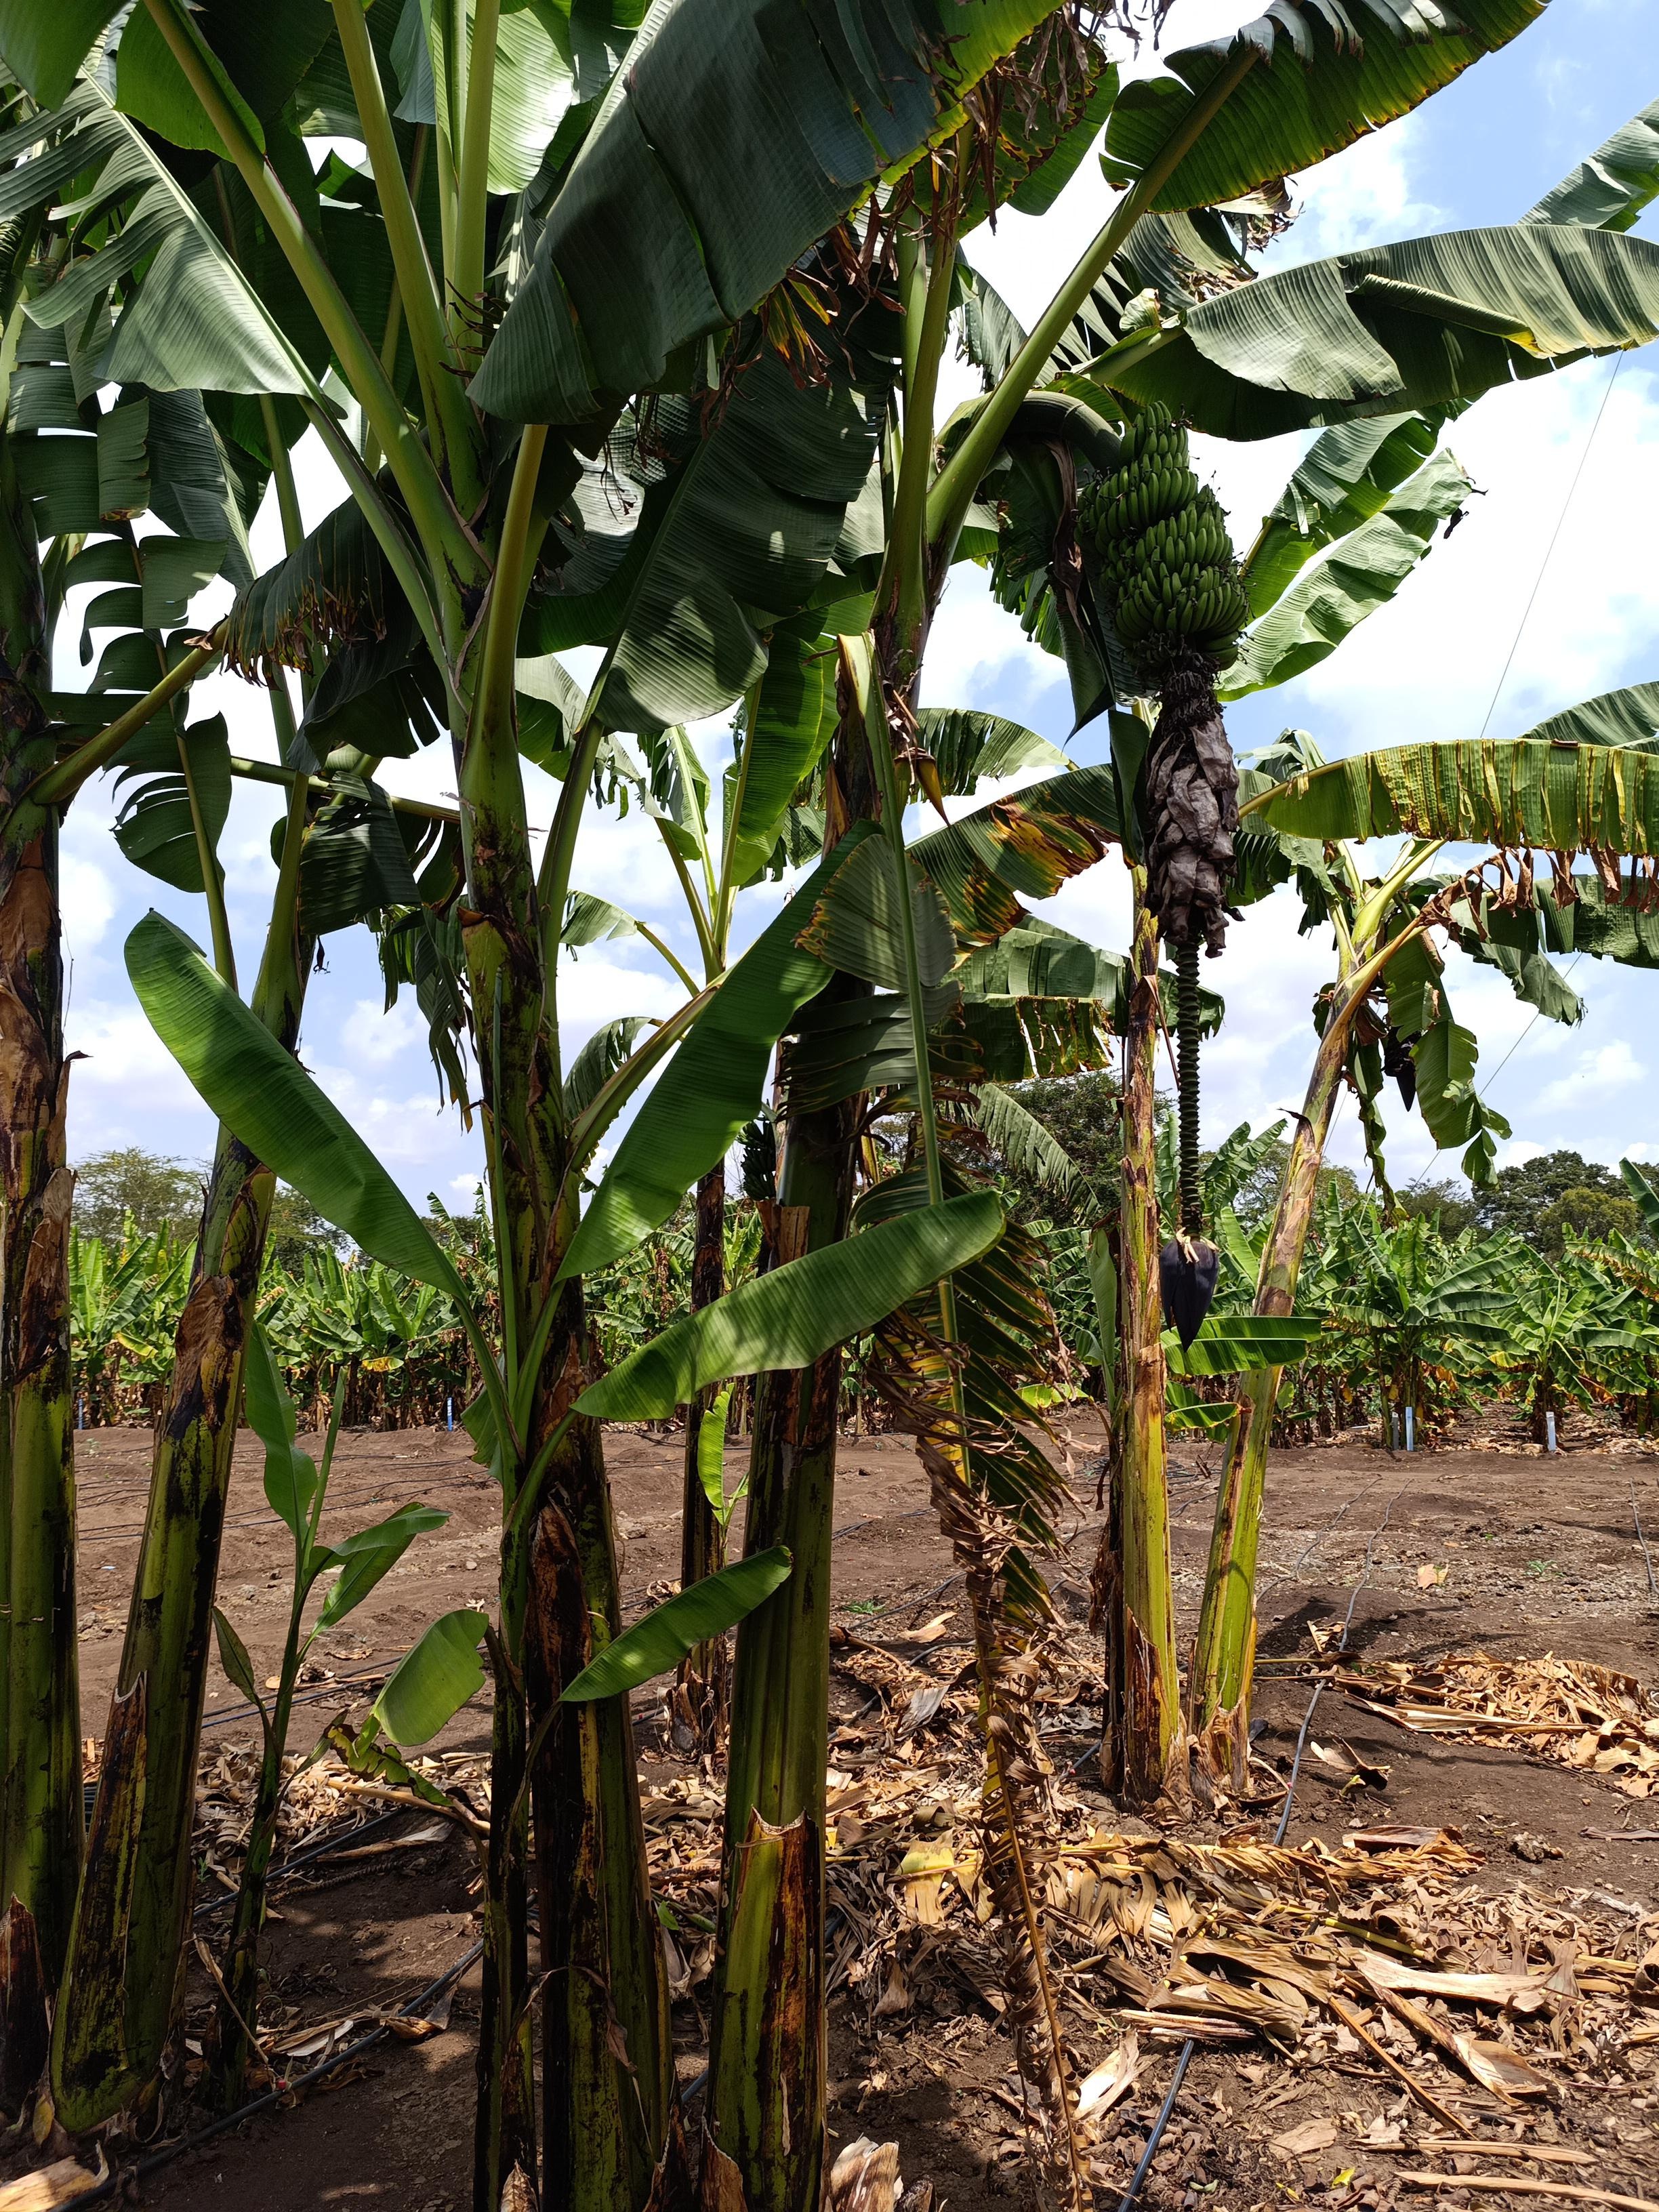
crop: banana
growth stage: development fruit
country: Tanzania
